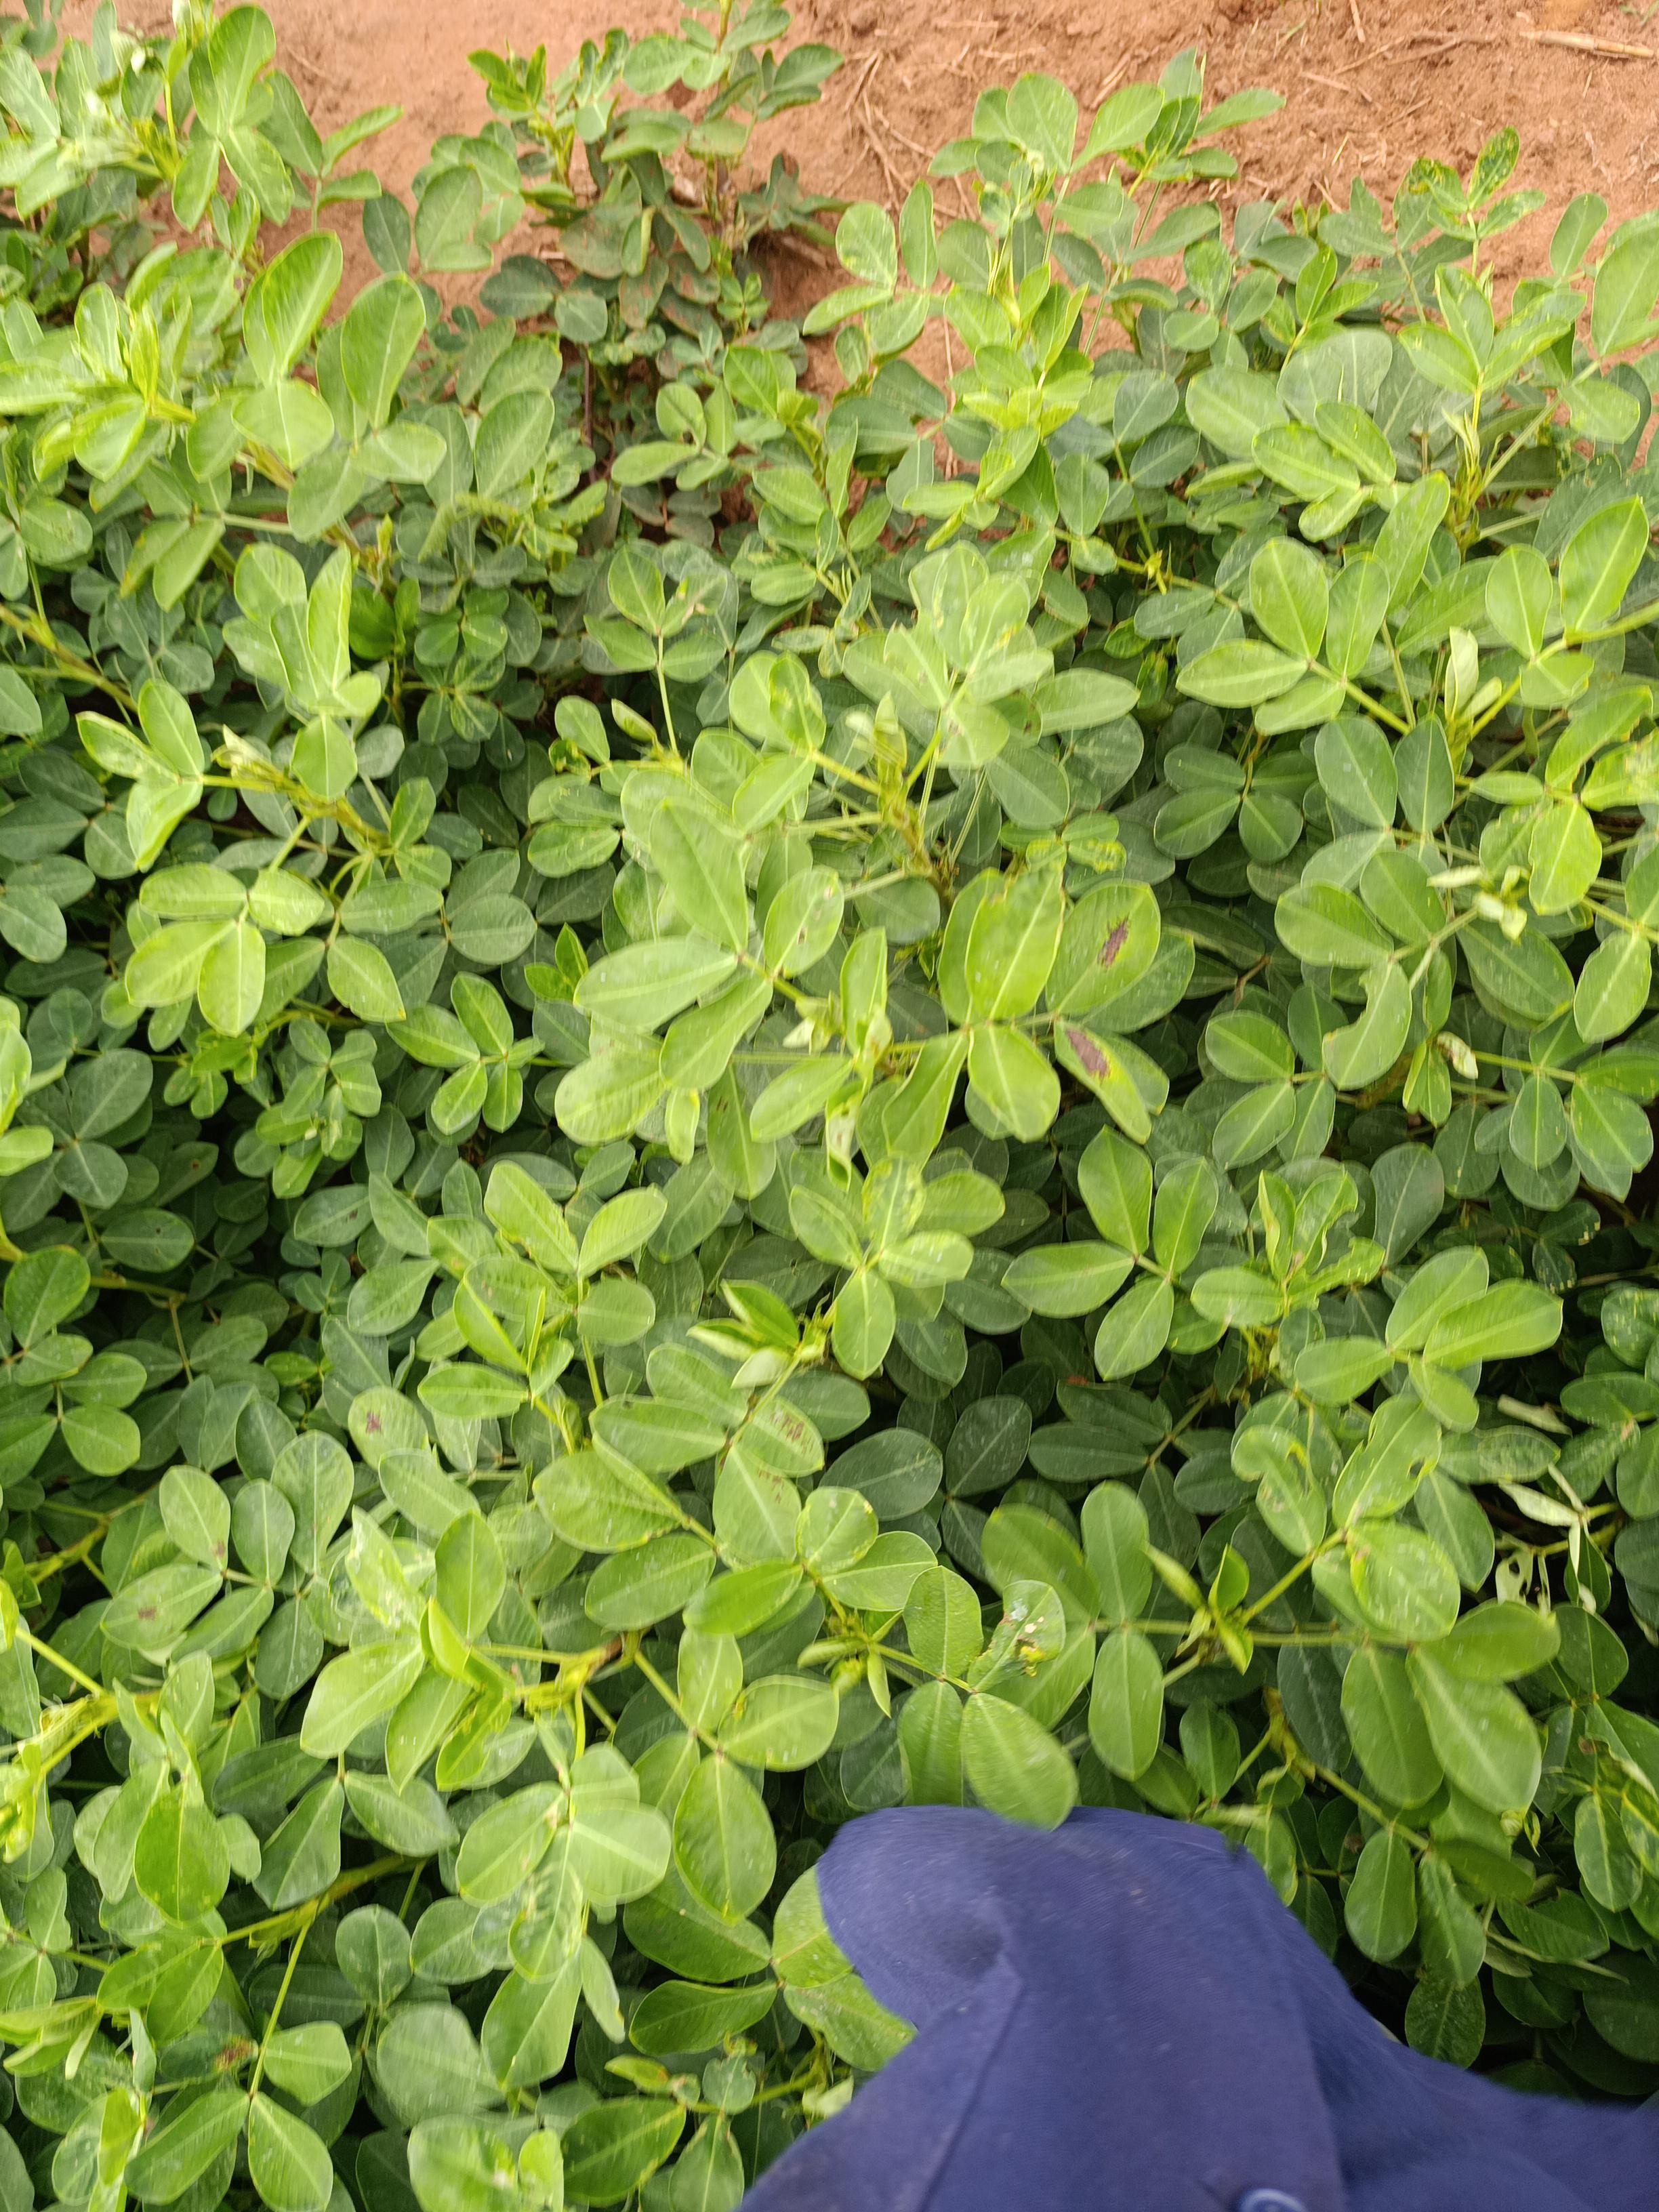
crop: groundnut
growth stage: pegging
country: Kenya
